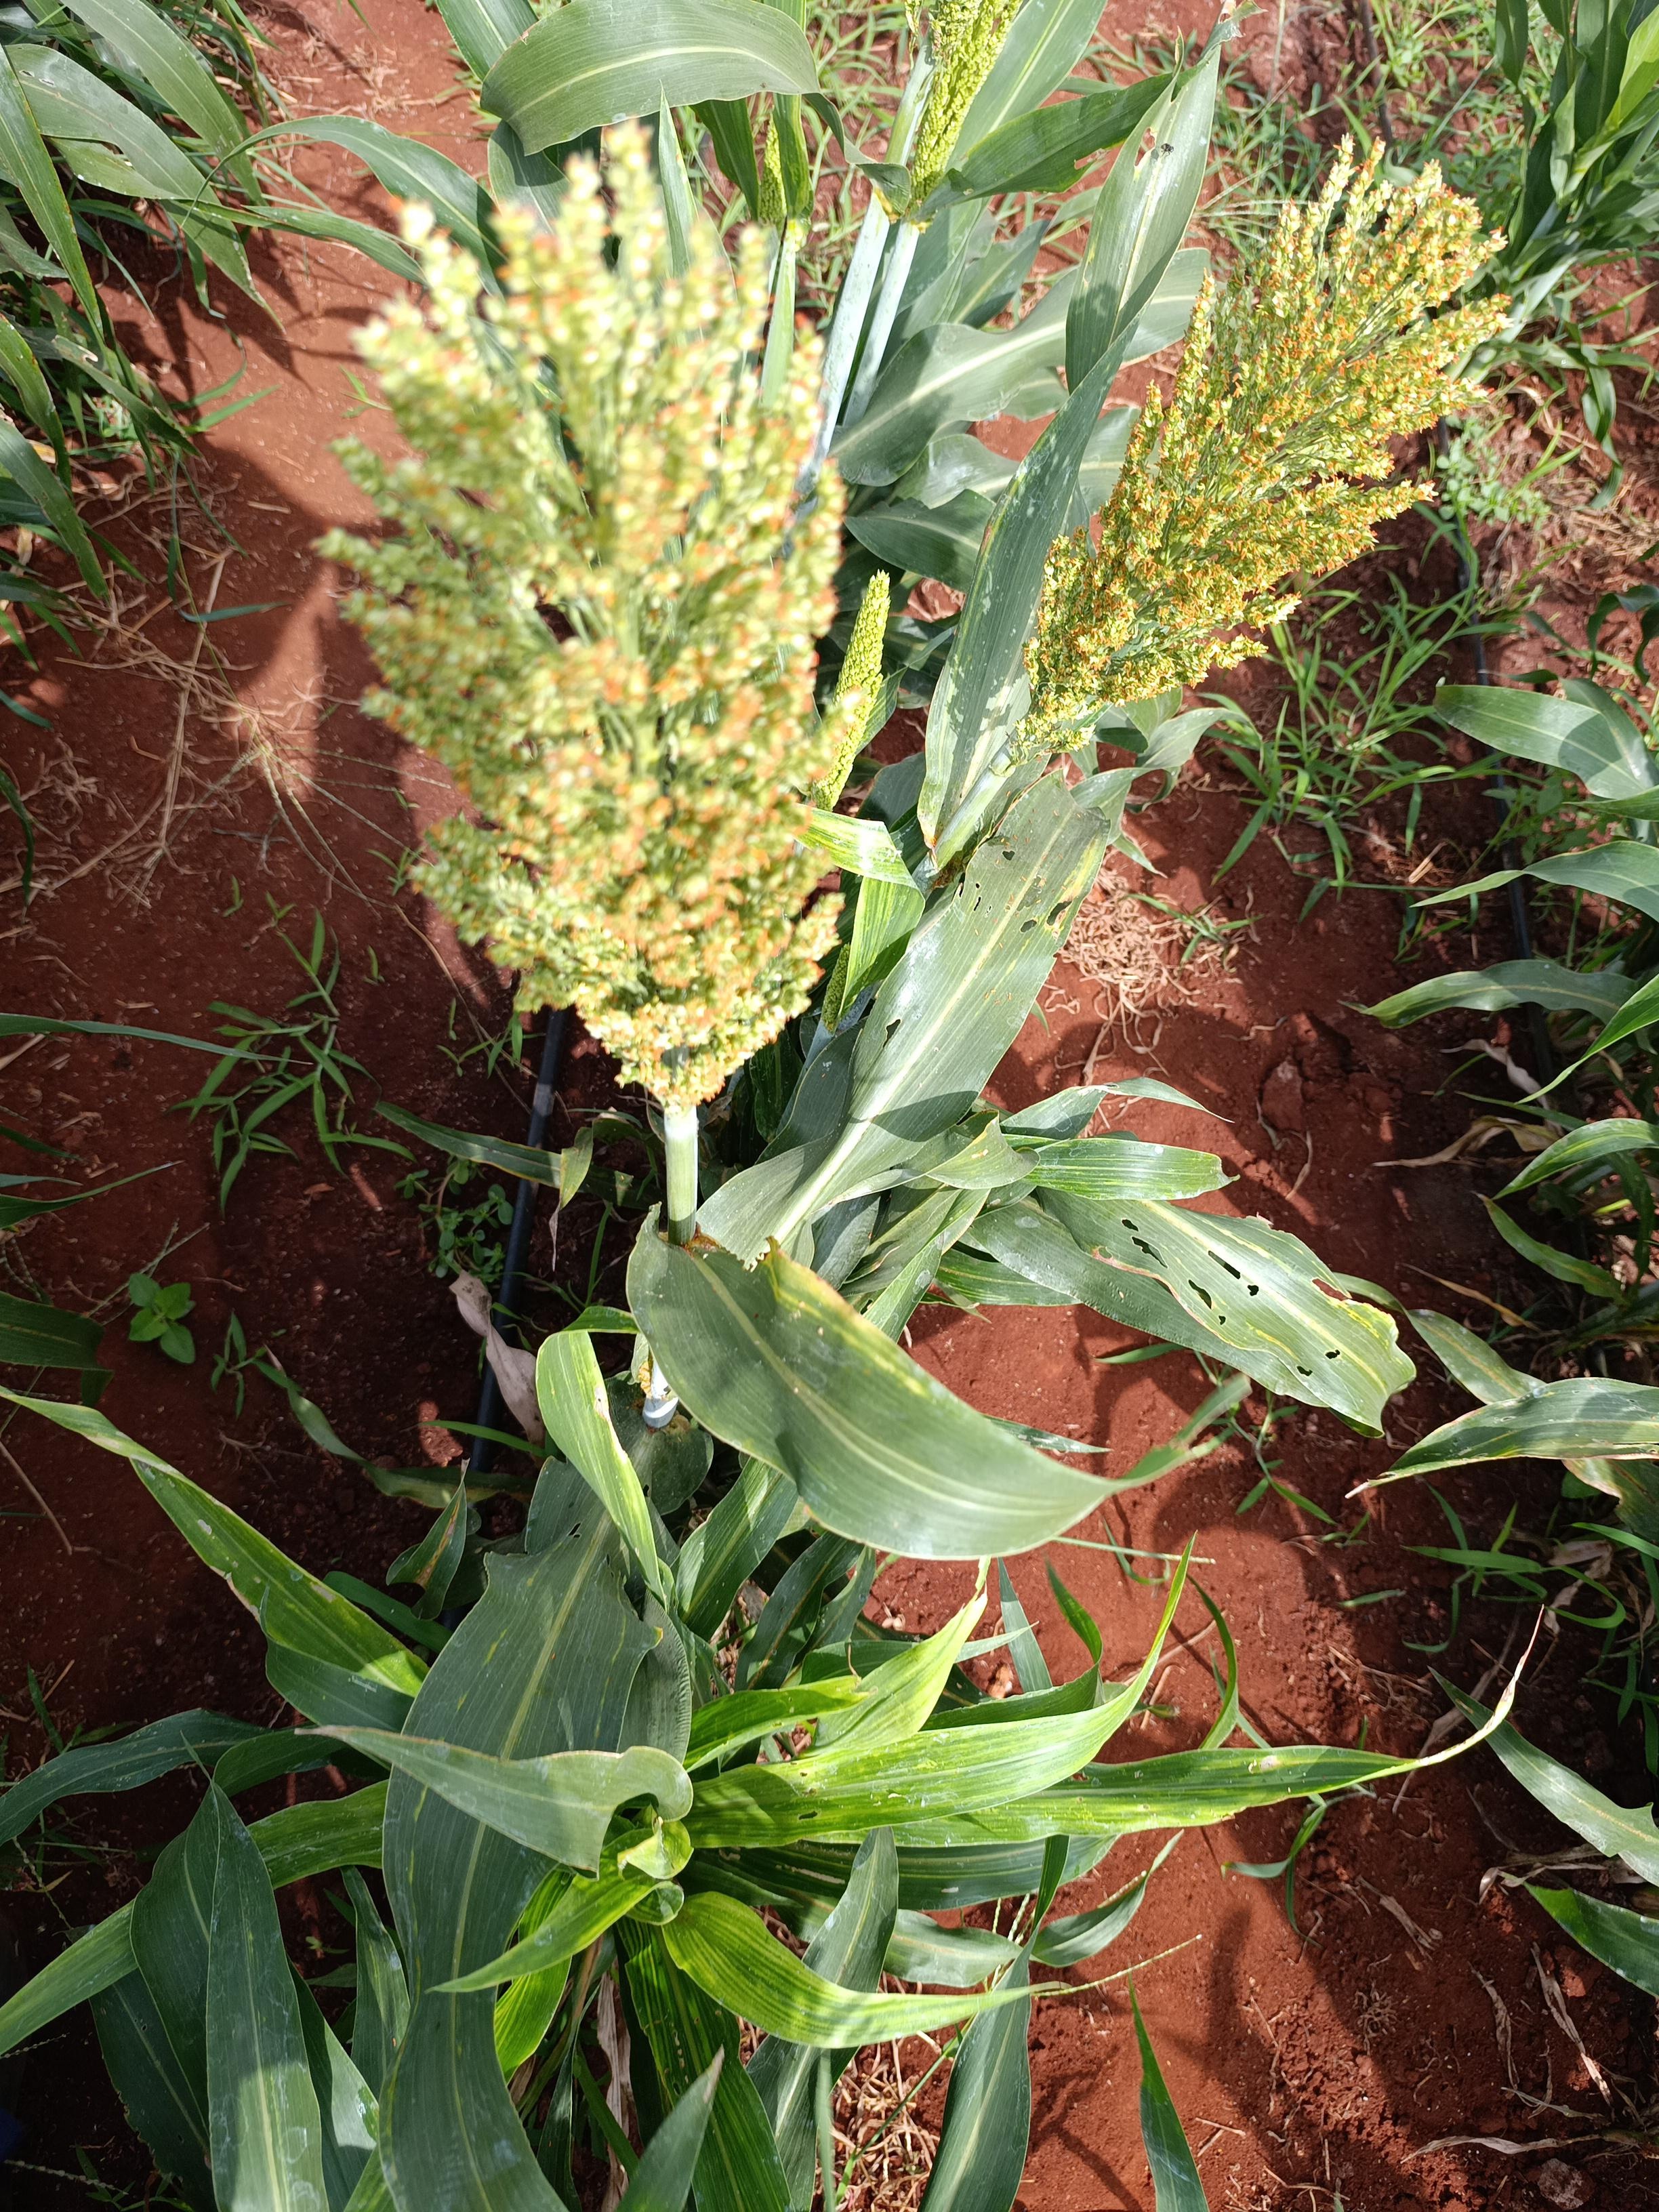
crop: sorghum
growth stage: flowering
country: Kenya
